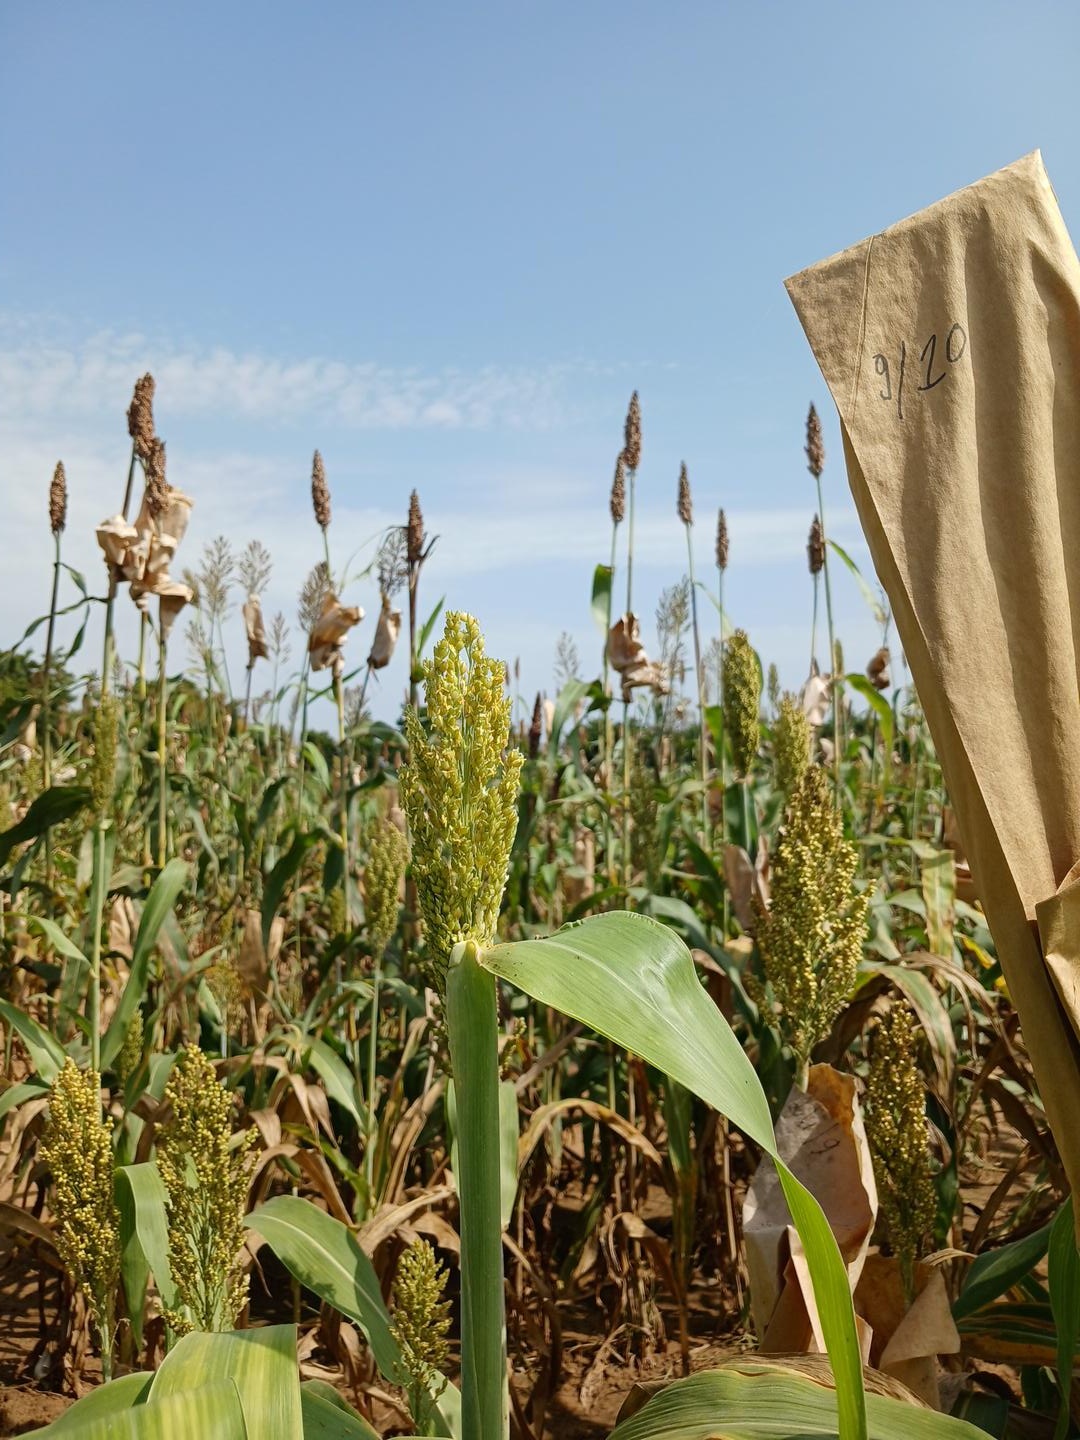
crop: sorghum
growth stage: flowering
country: Senegal
